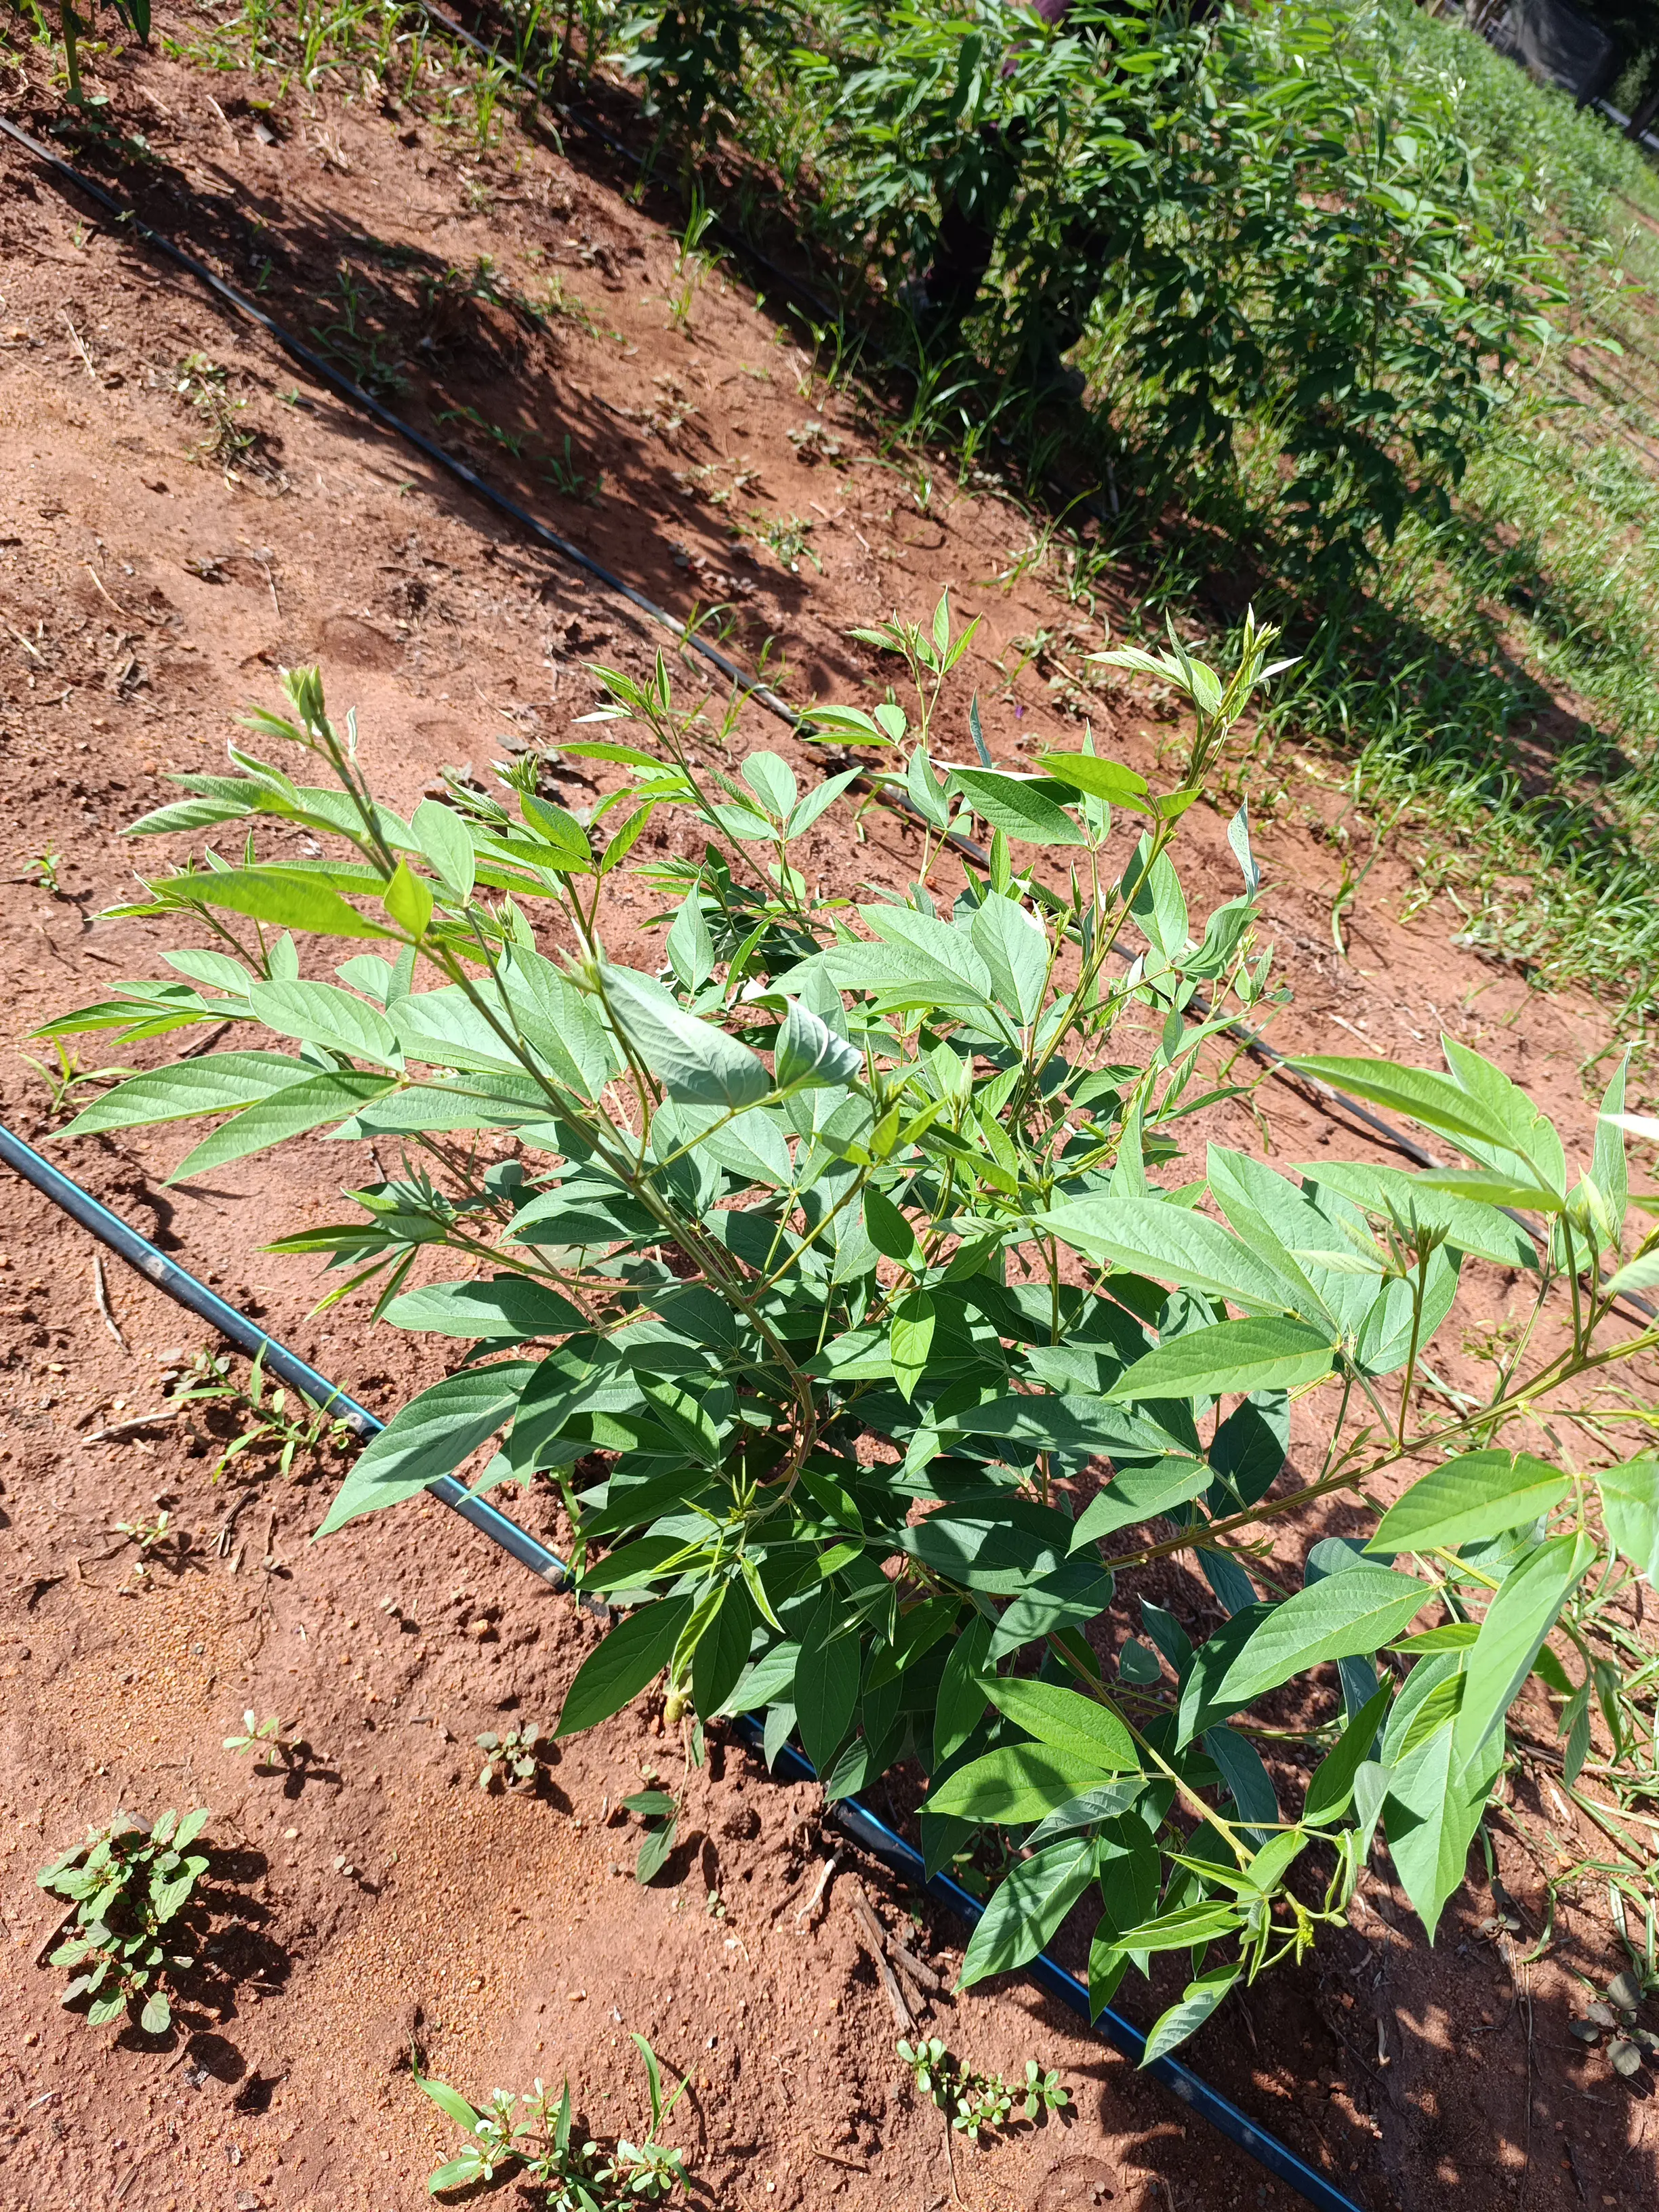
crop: pigeonpea
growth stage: flowering
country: Kenya
